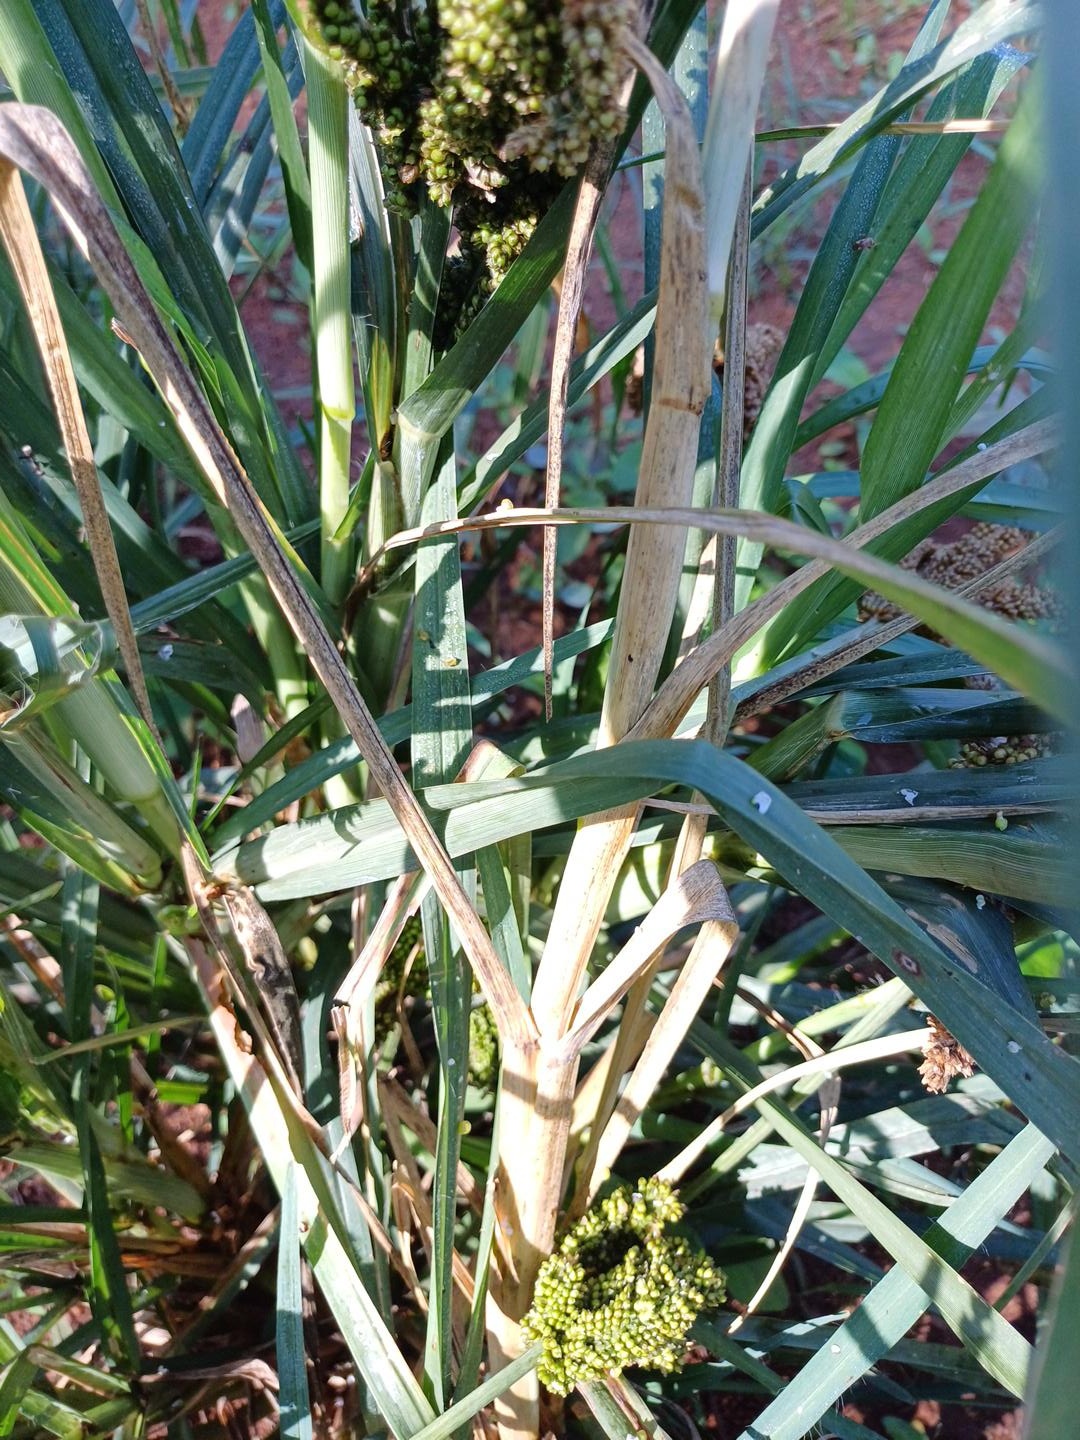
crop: finger millet
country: Kenya
